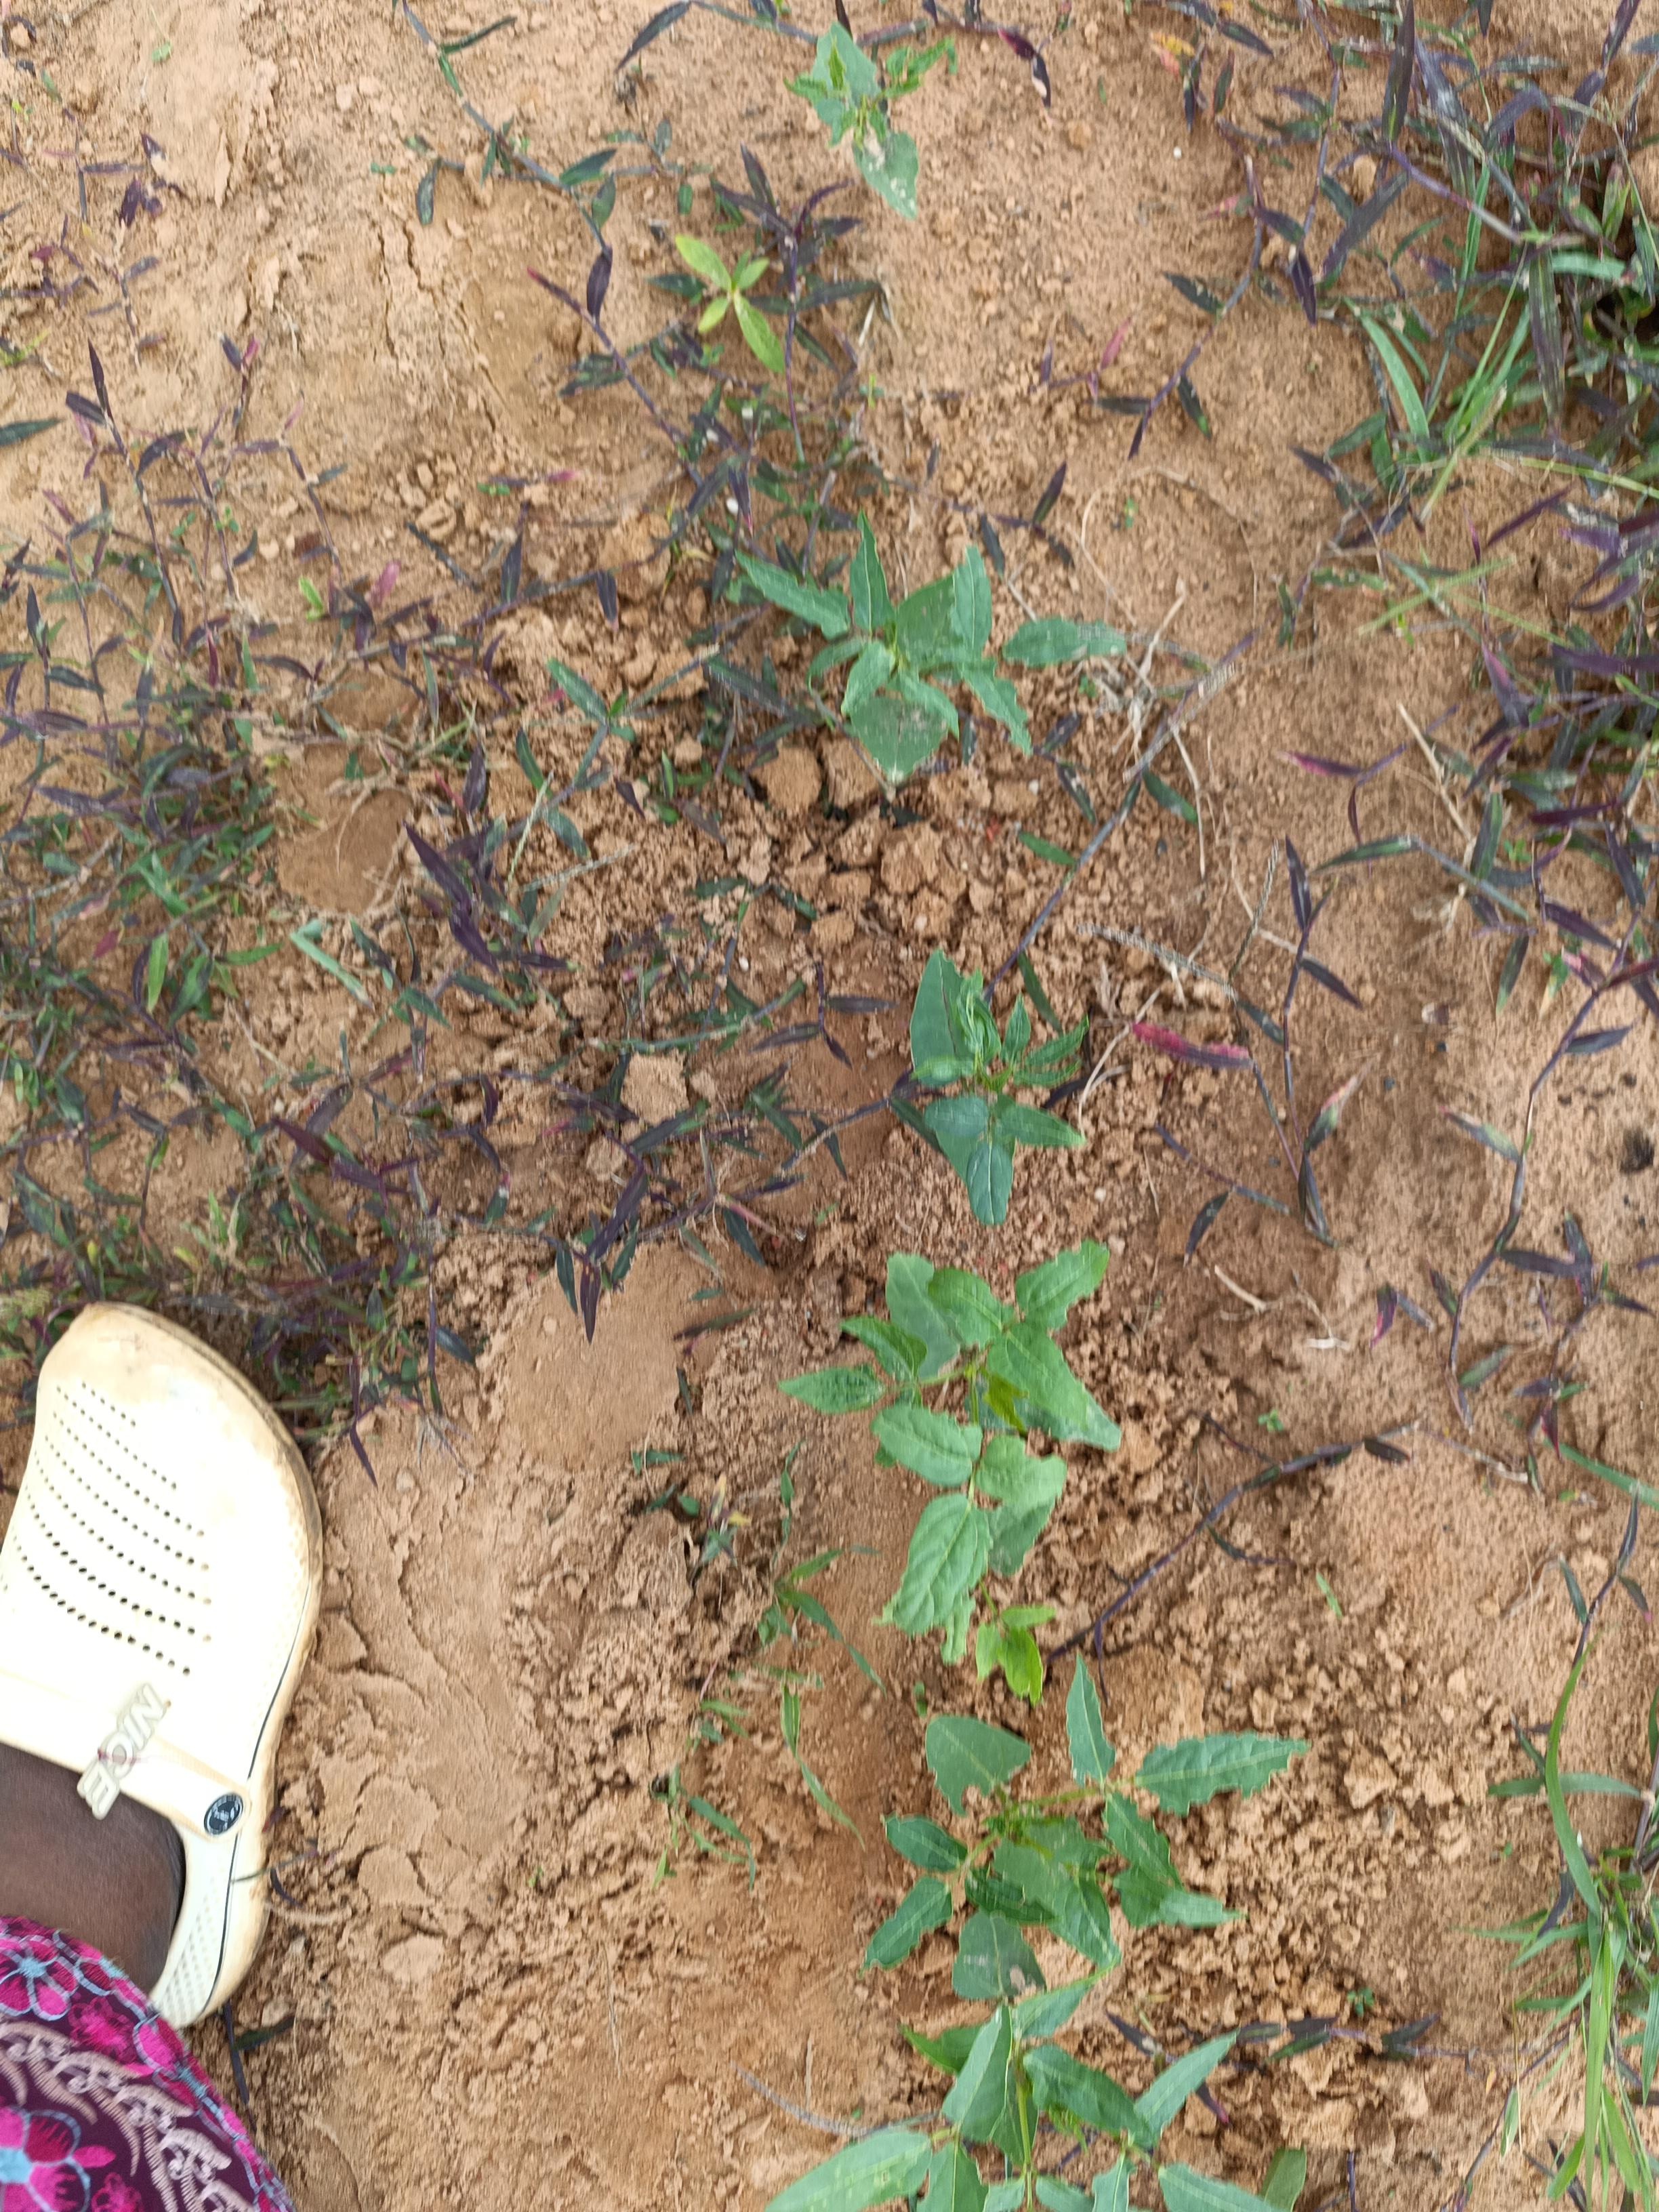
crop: cowpea
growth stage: emergence
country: Nigeria
